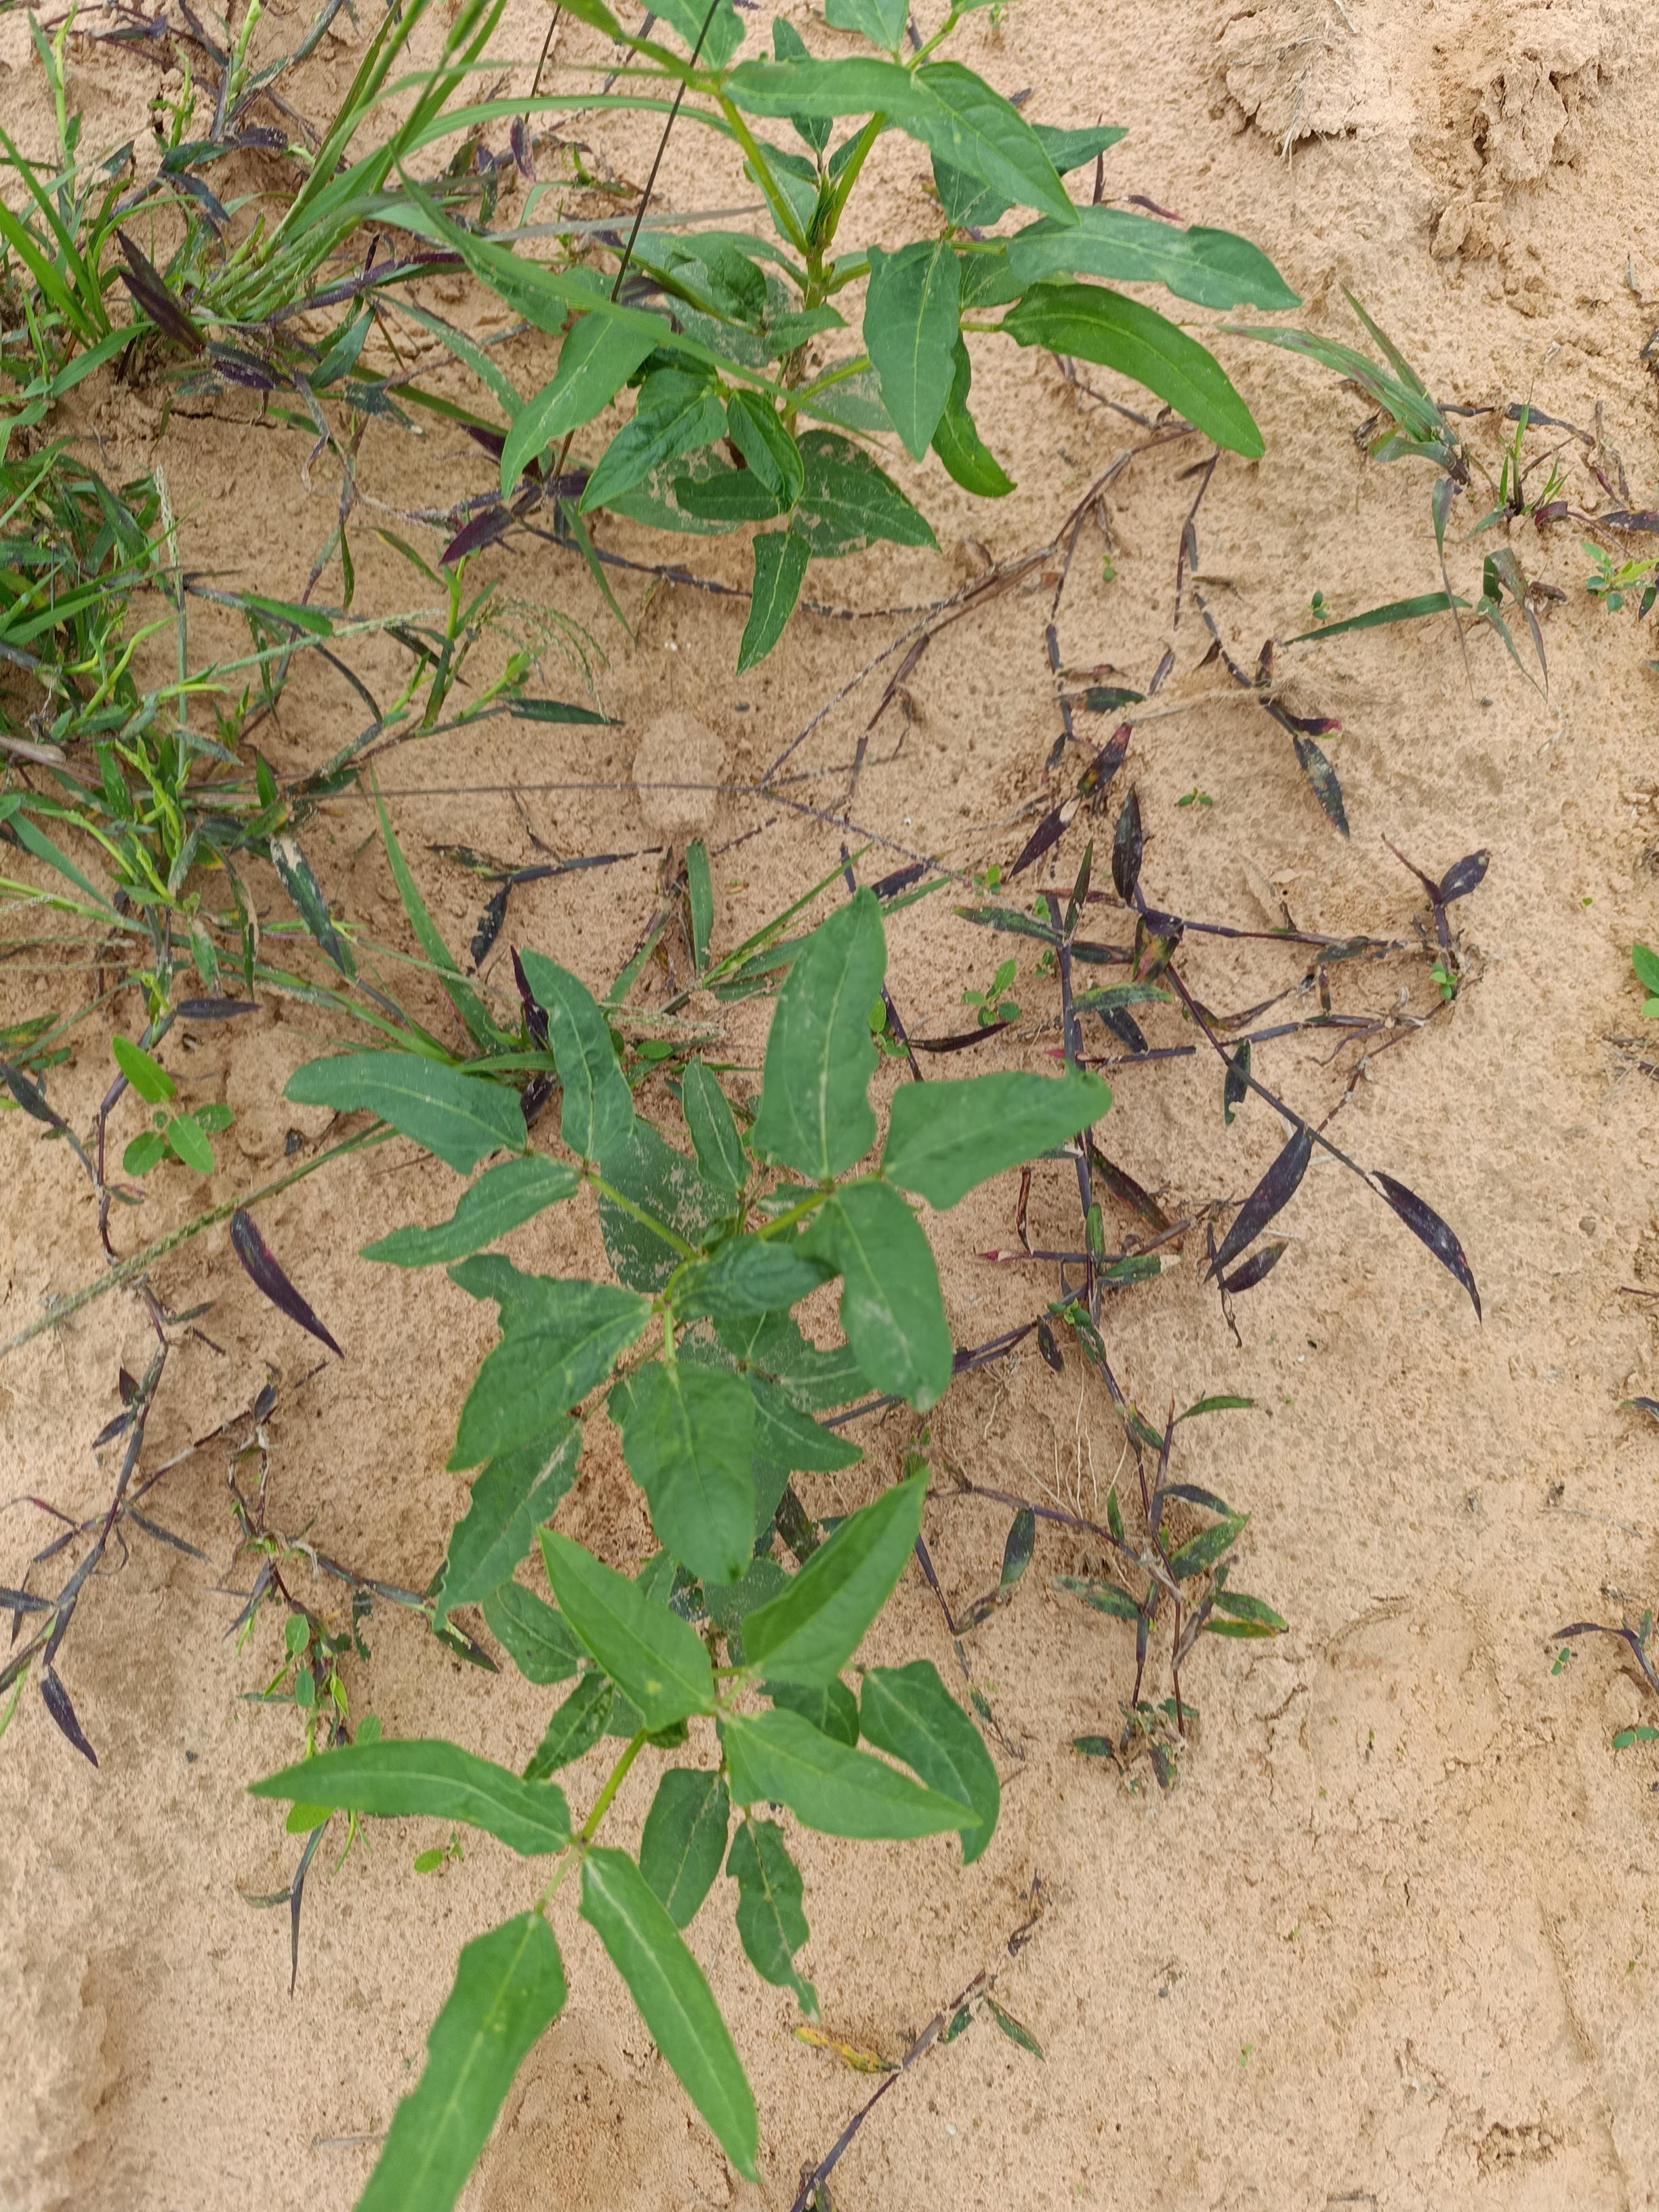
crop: cowpea
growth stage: emergence
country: Nigeria
